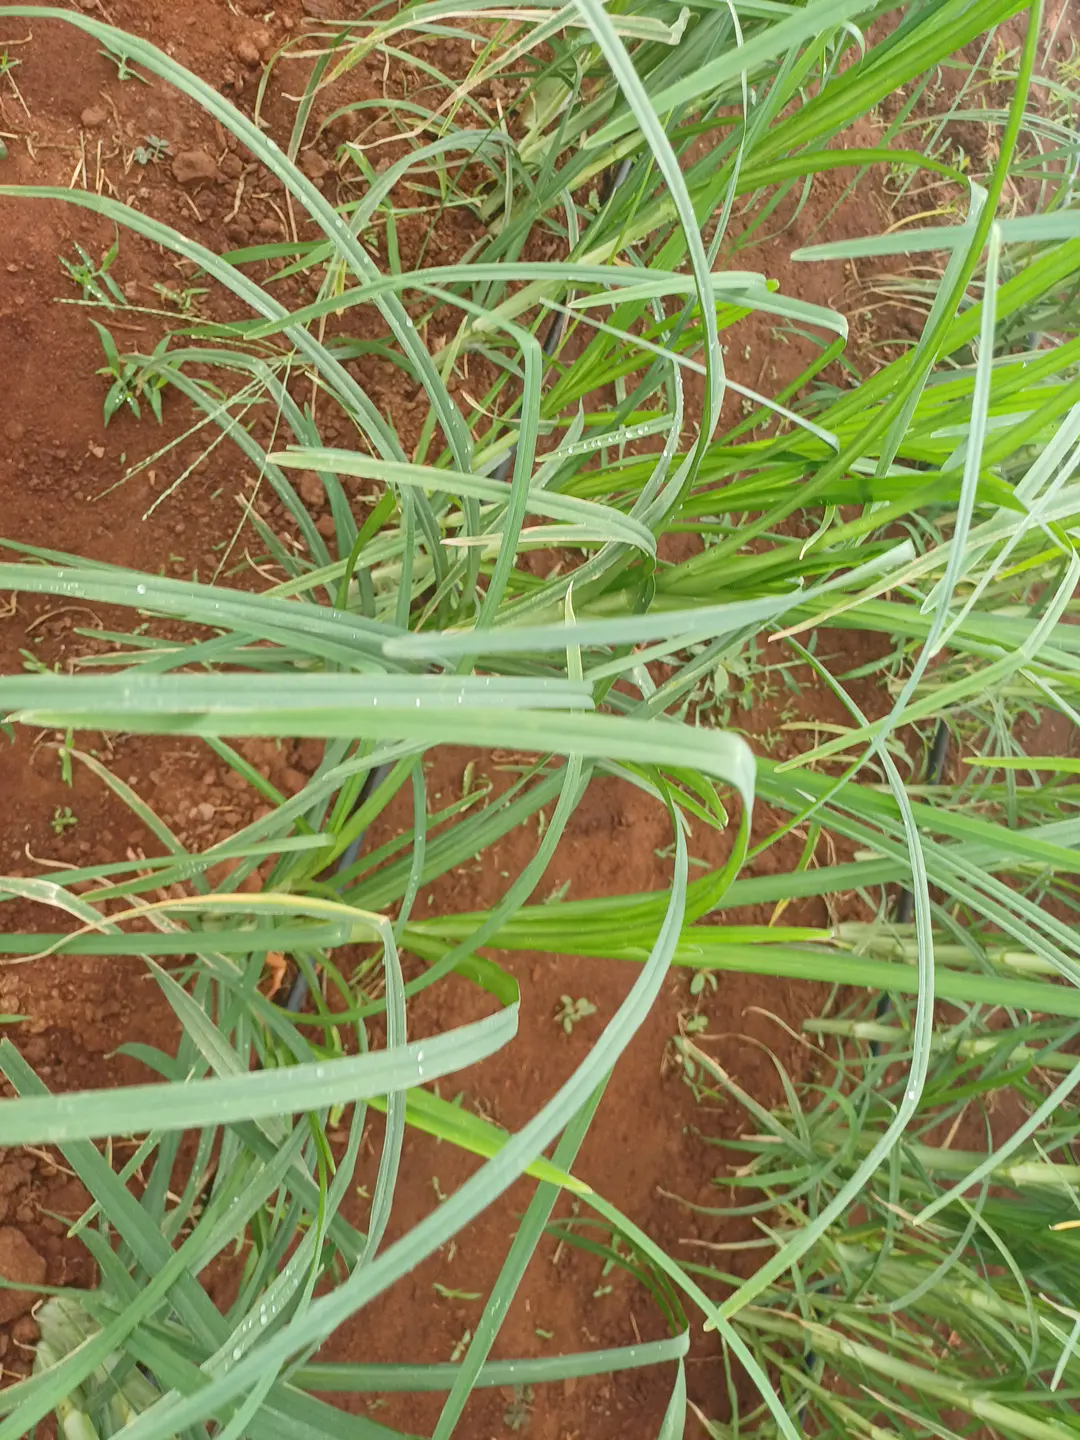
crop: finger millet
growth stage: vegetative
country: Kenya
